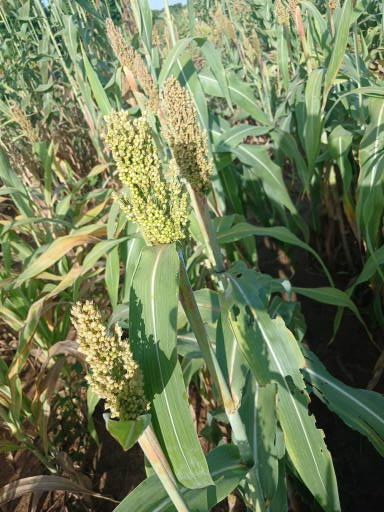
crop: sorghum
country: Senegal
